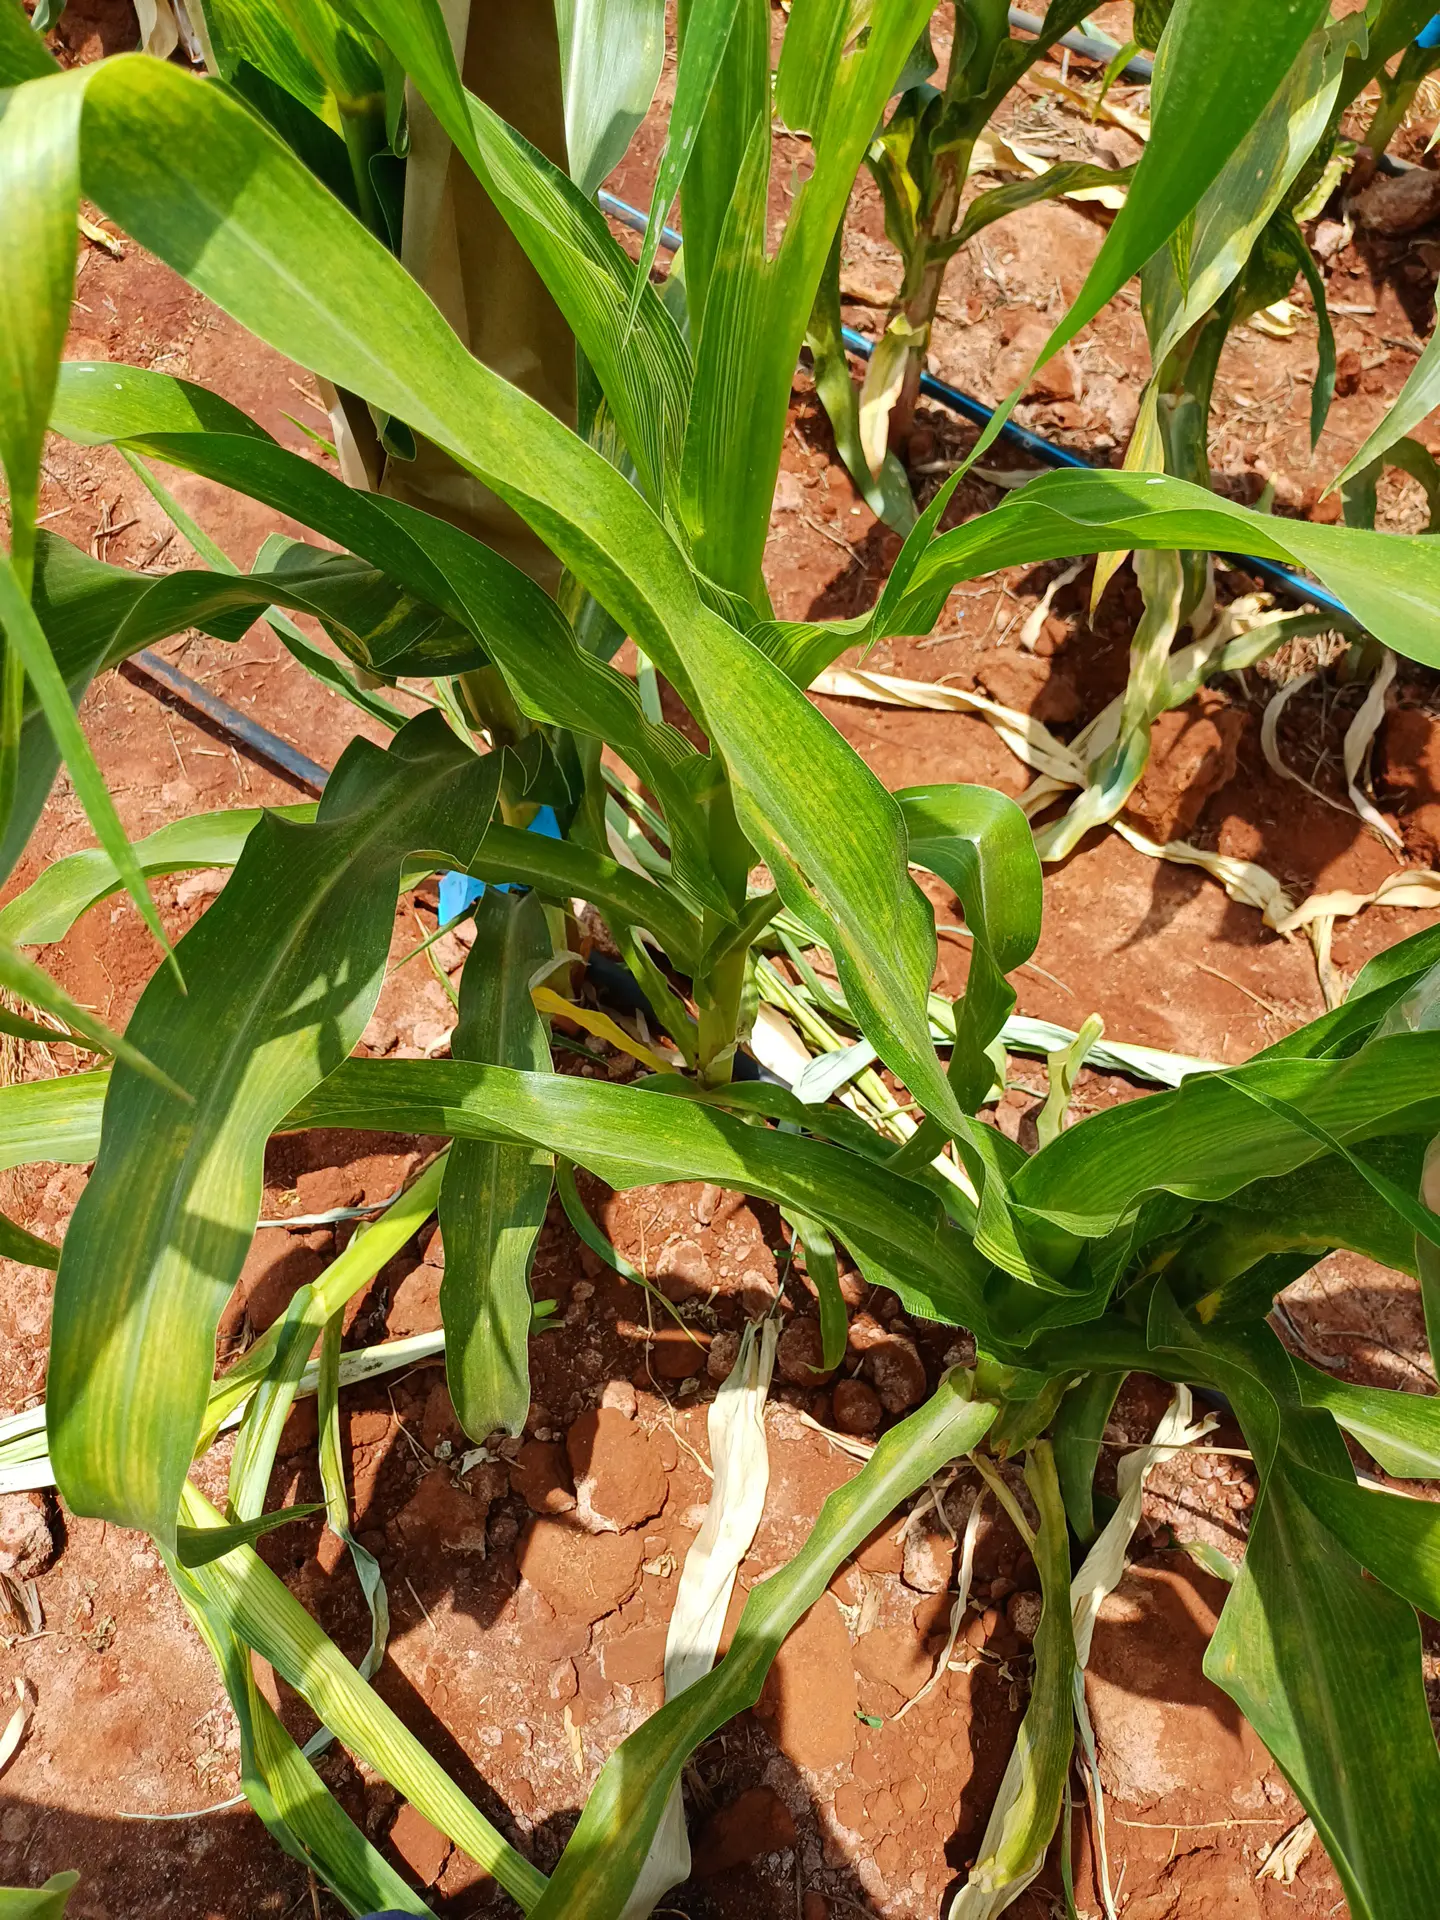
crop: maize
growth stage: flowering
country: Kenya
